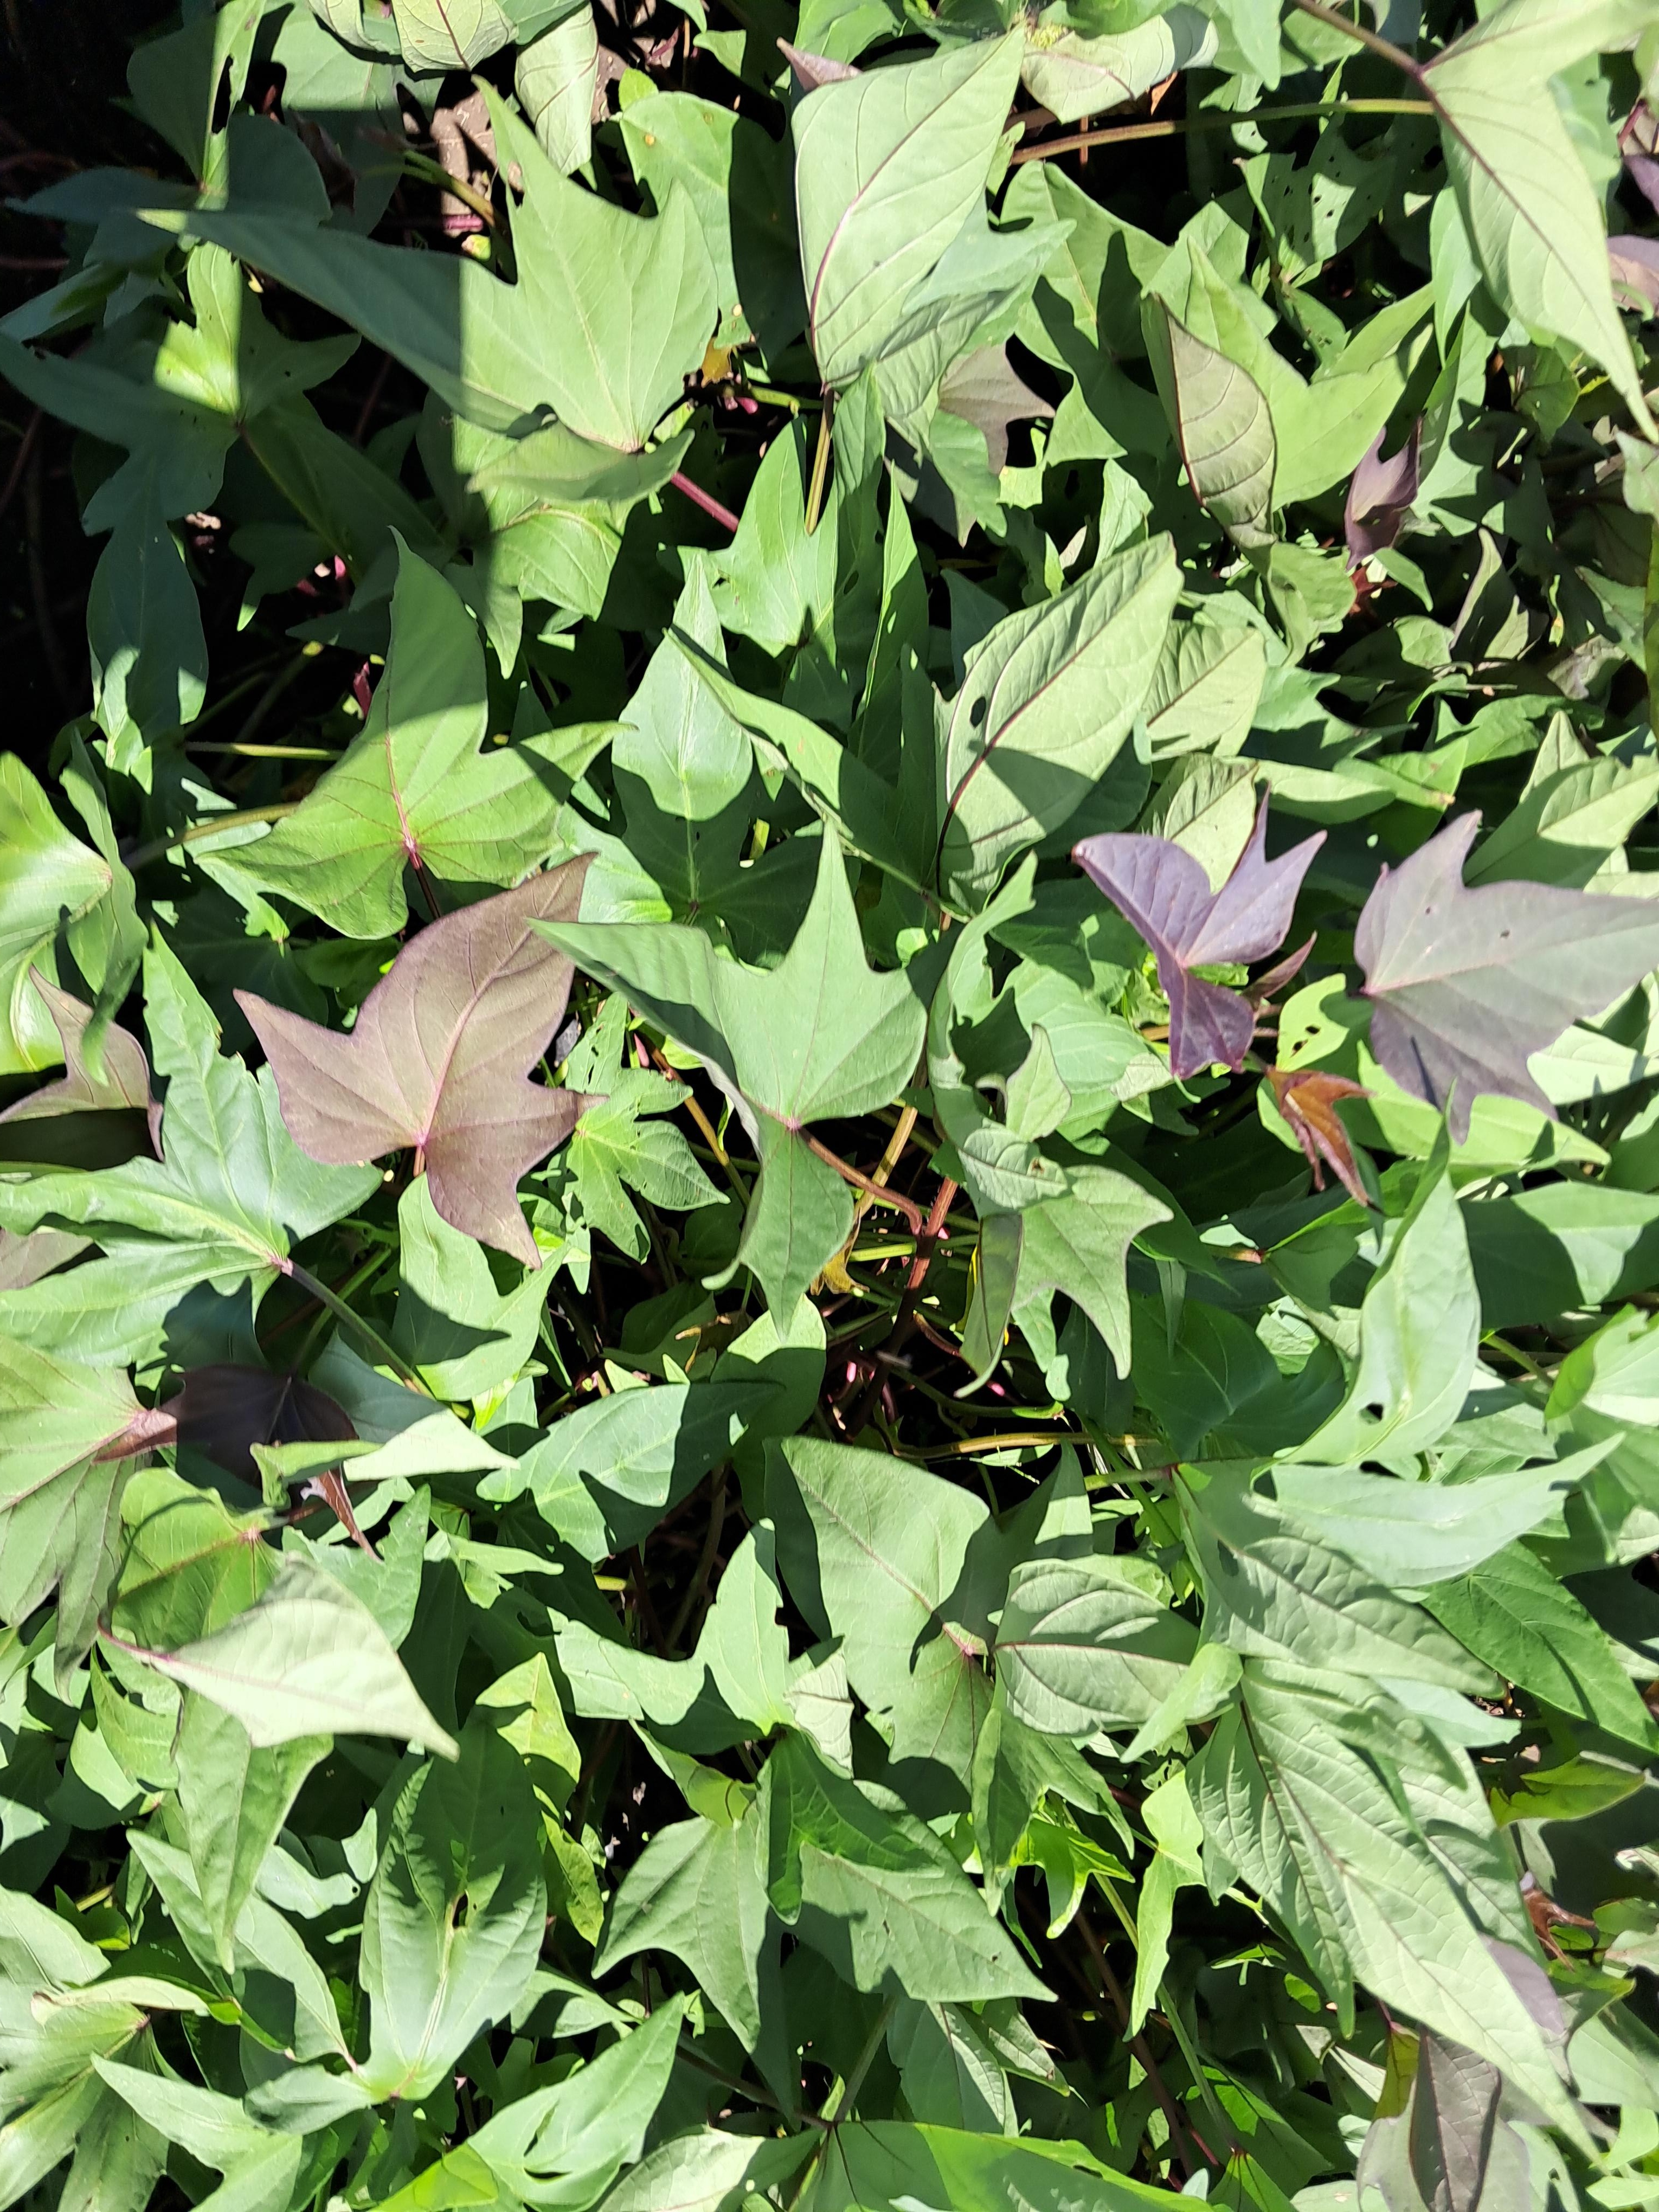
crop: sweet potato
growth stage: vegetative
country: Tanzania
